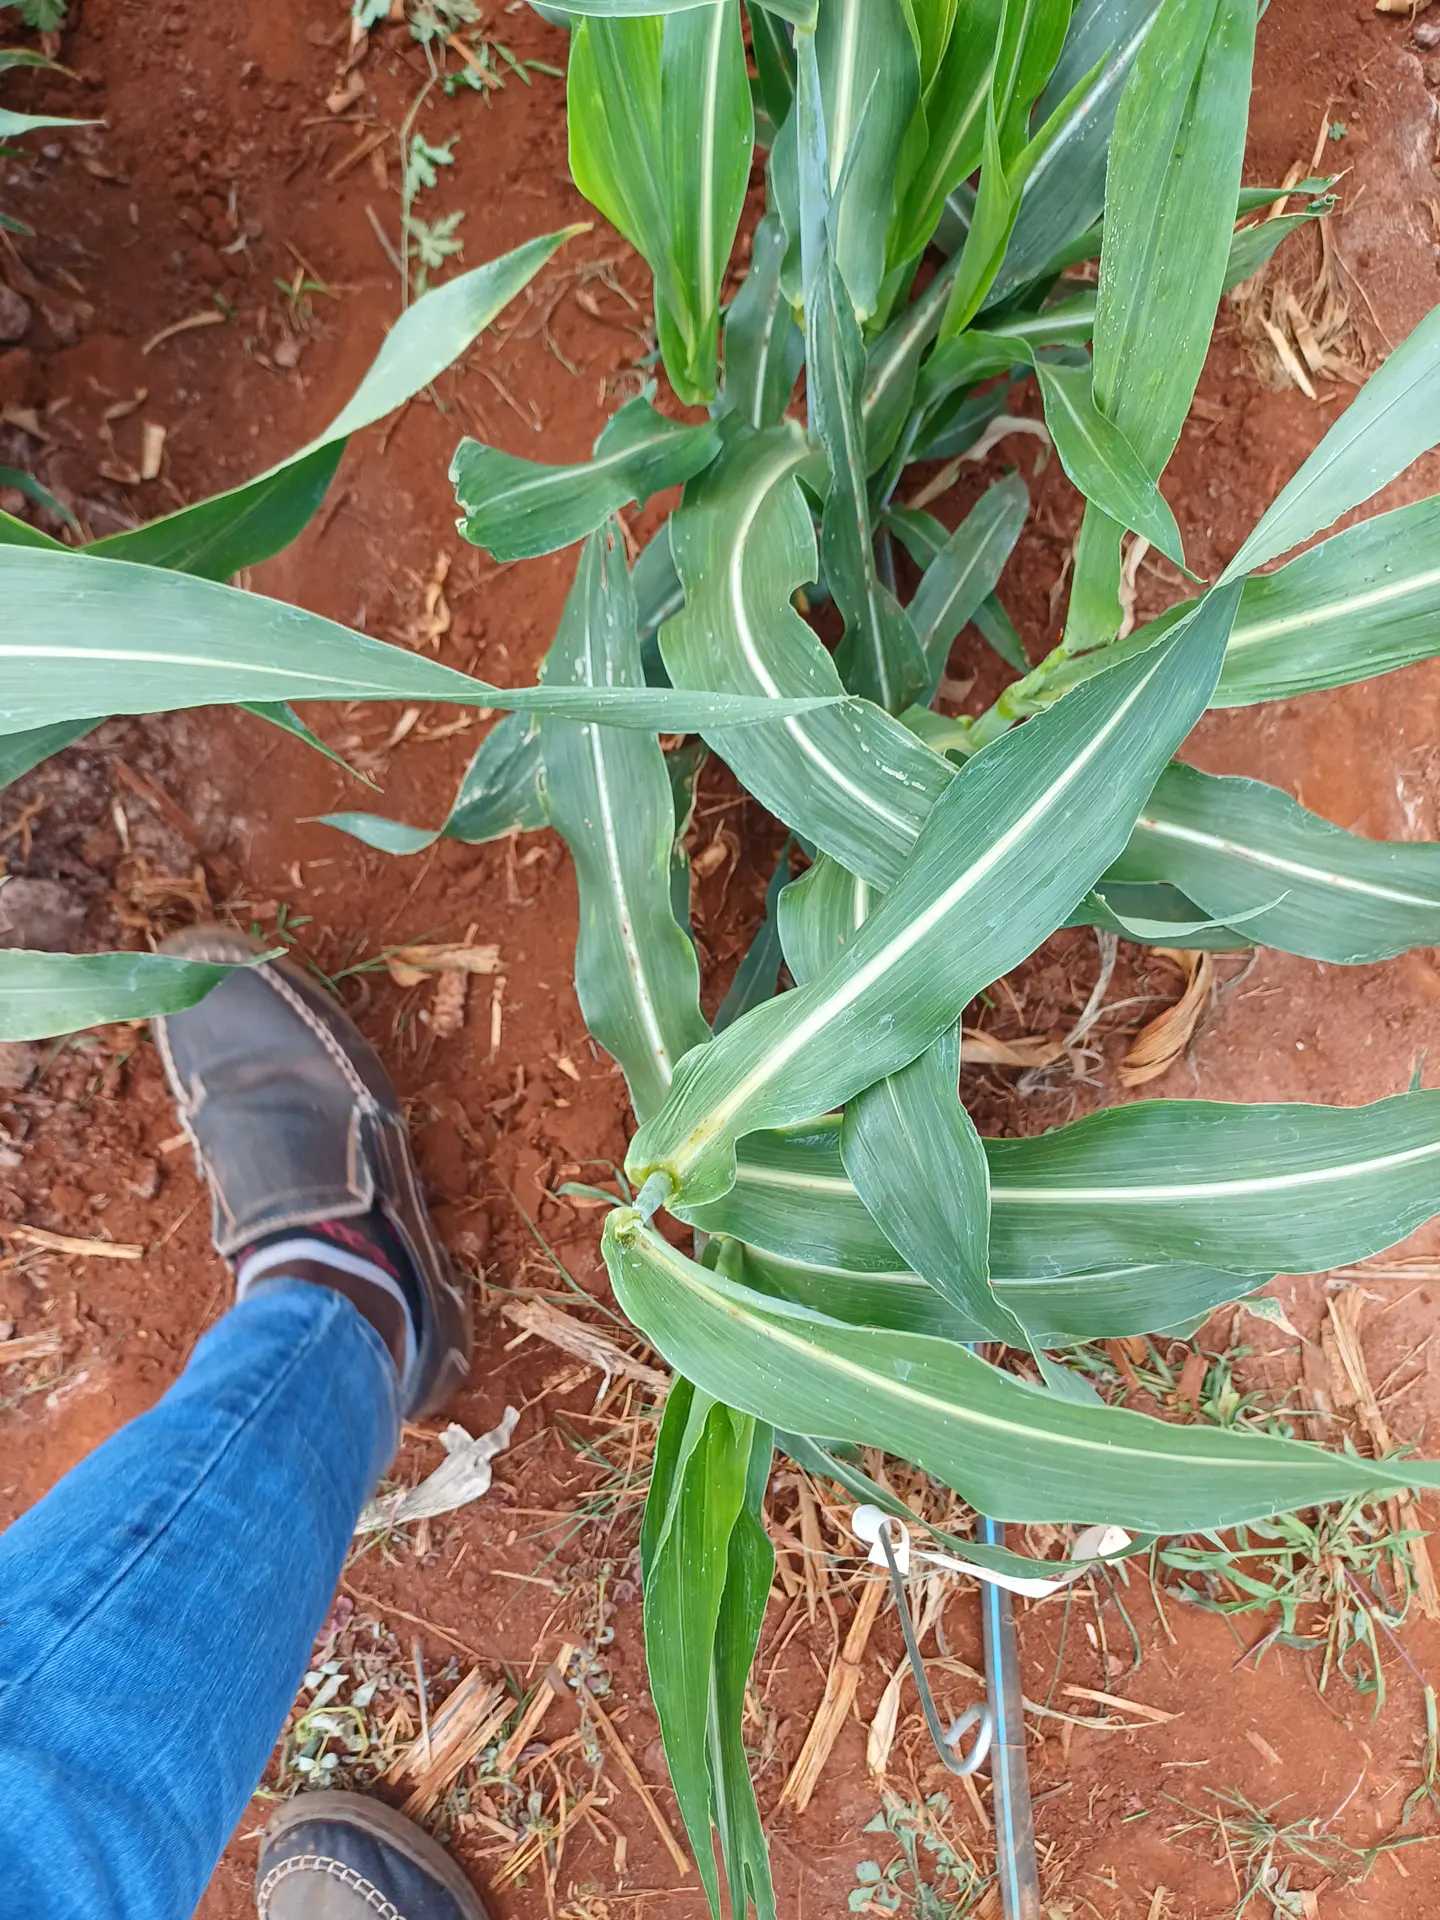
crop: sorghum
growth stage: vegetative
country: Kenya
